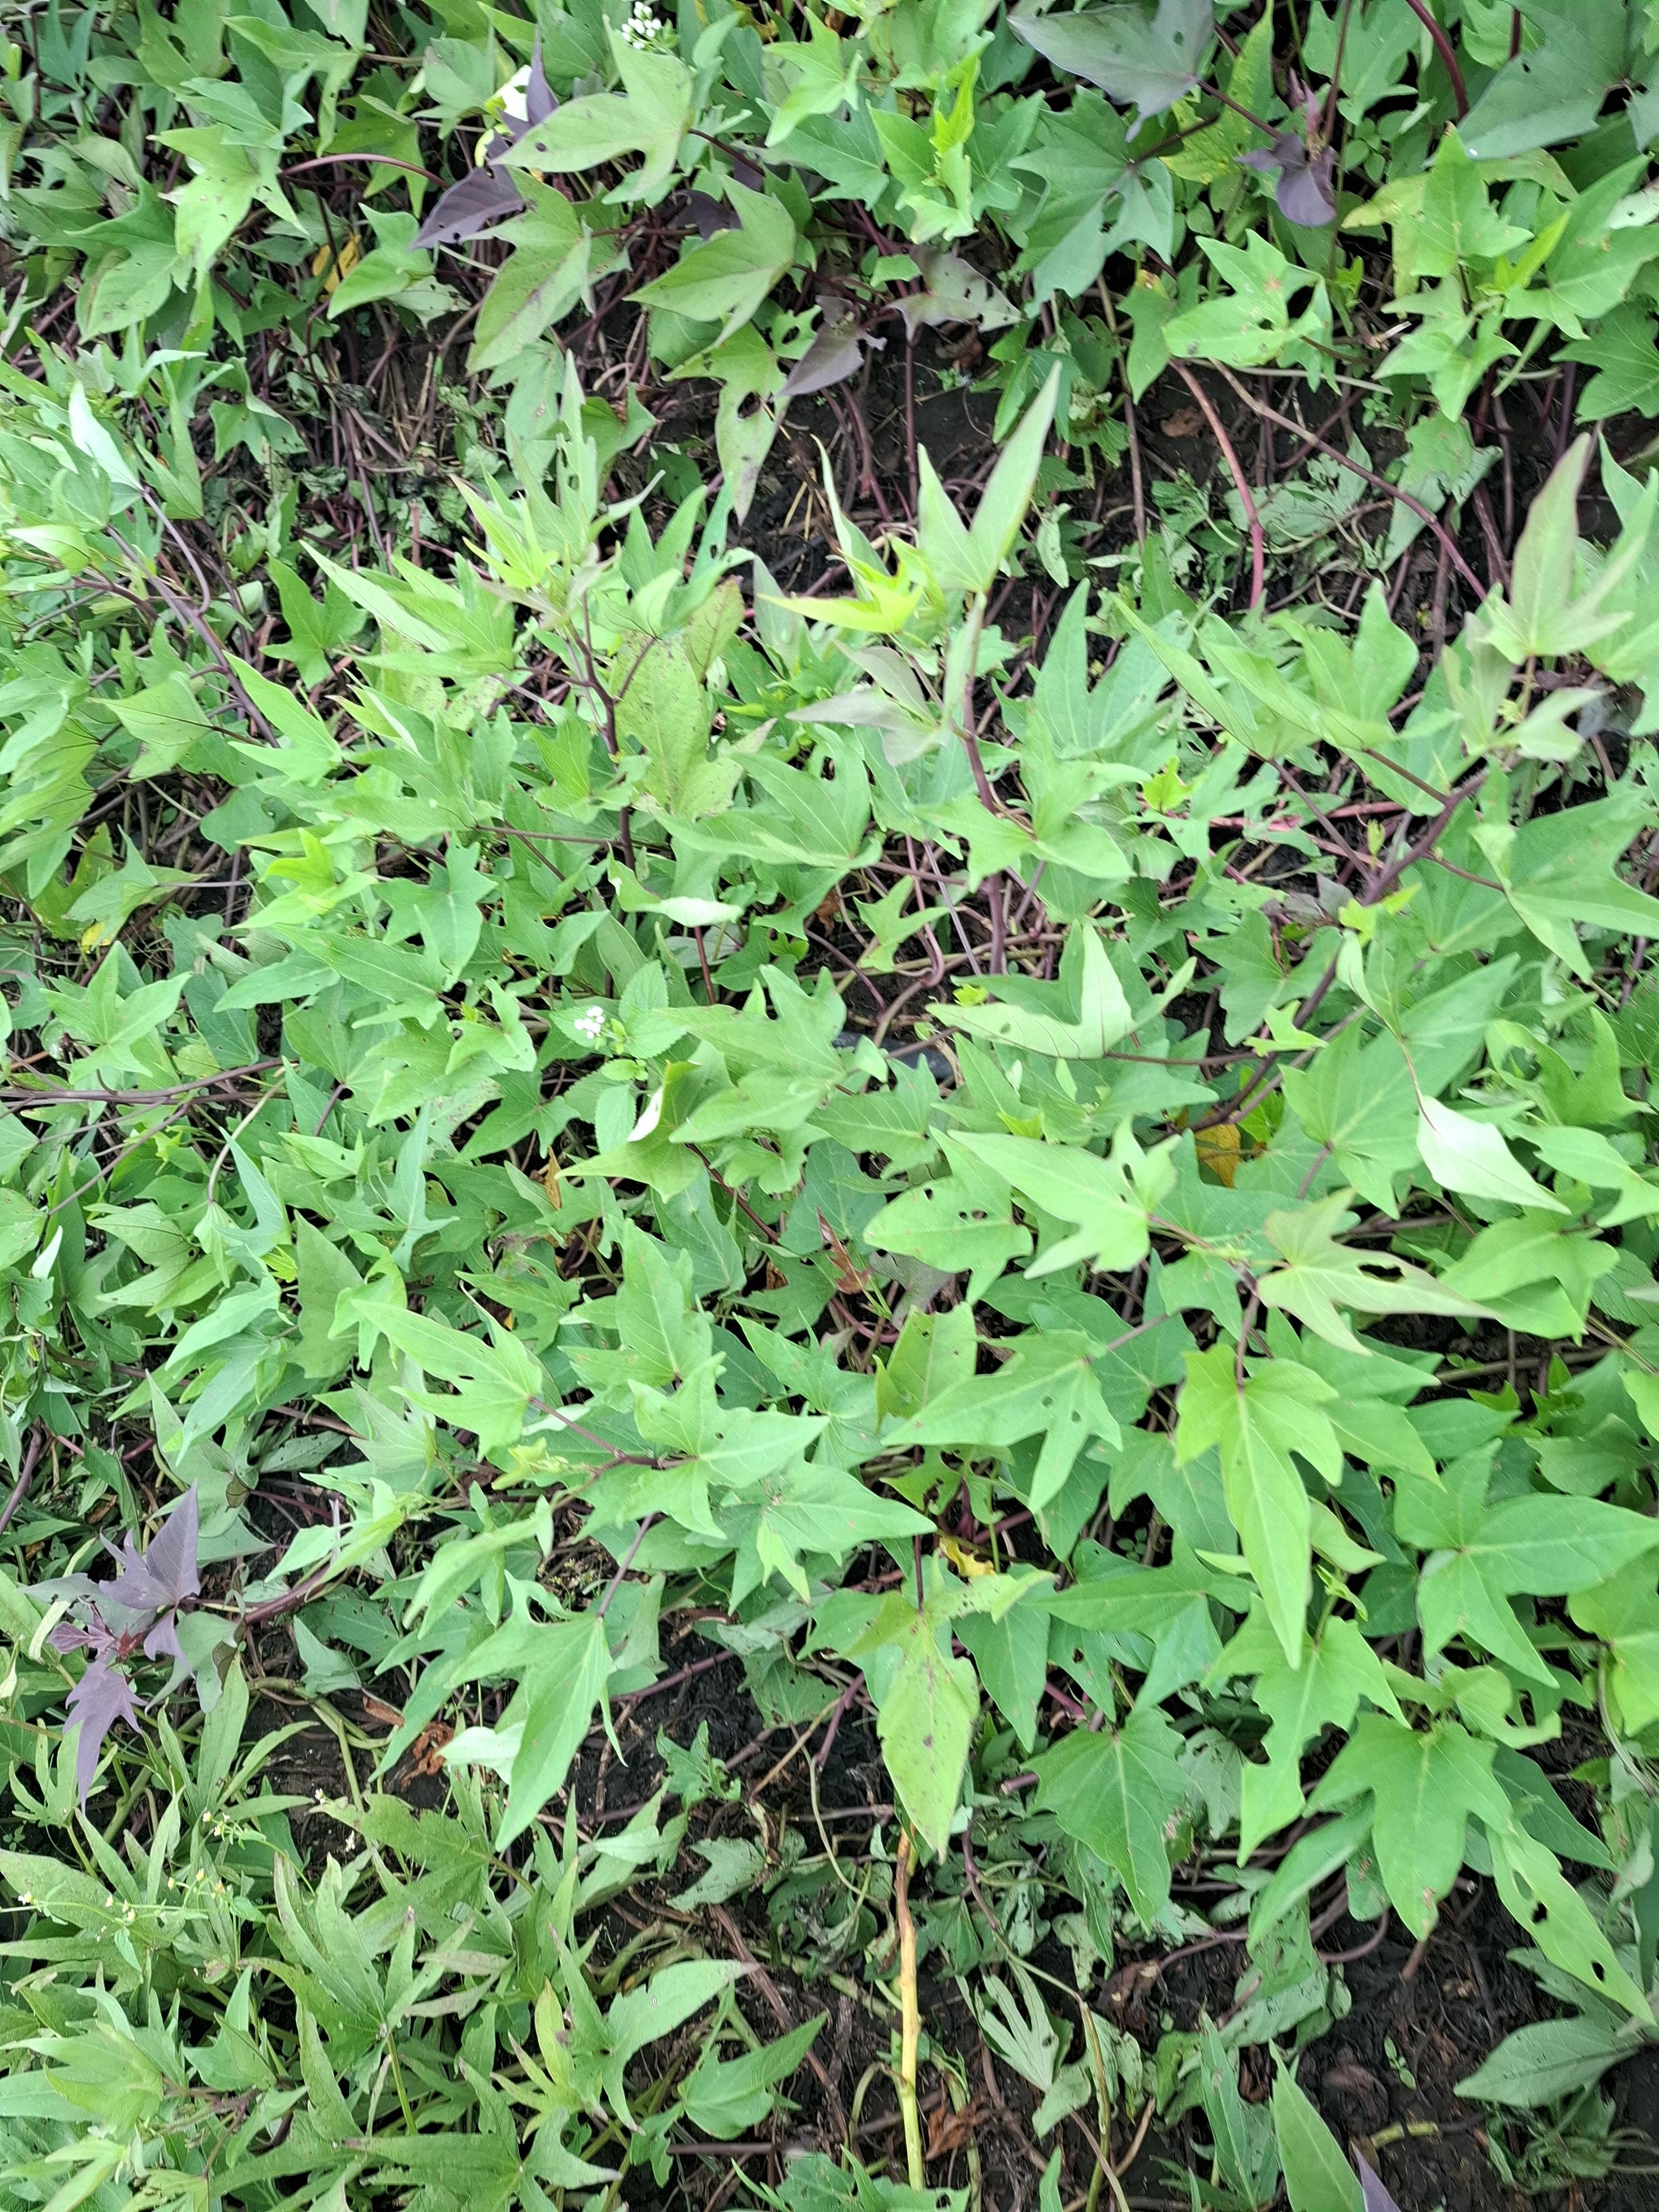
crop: pearl millet
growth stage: harvest maturity
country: Tanzania
